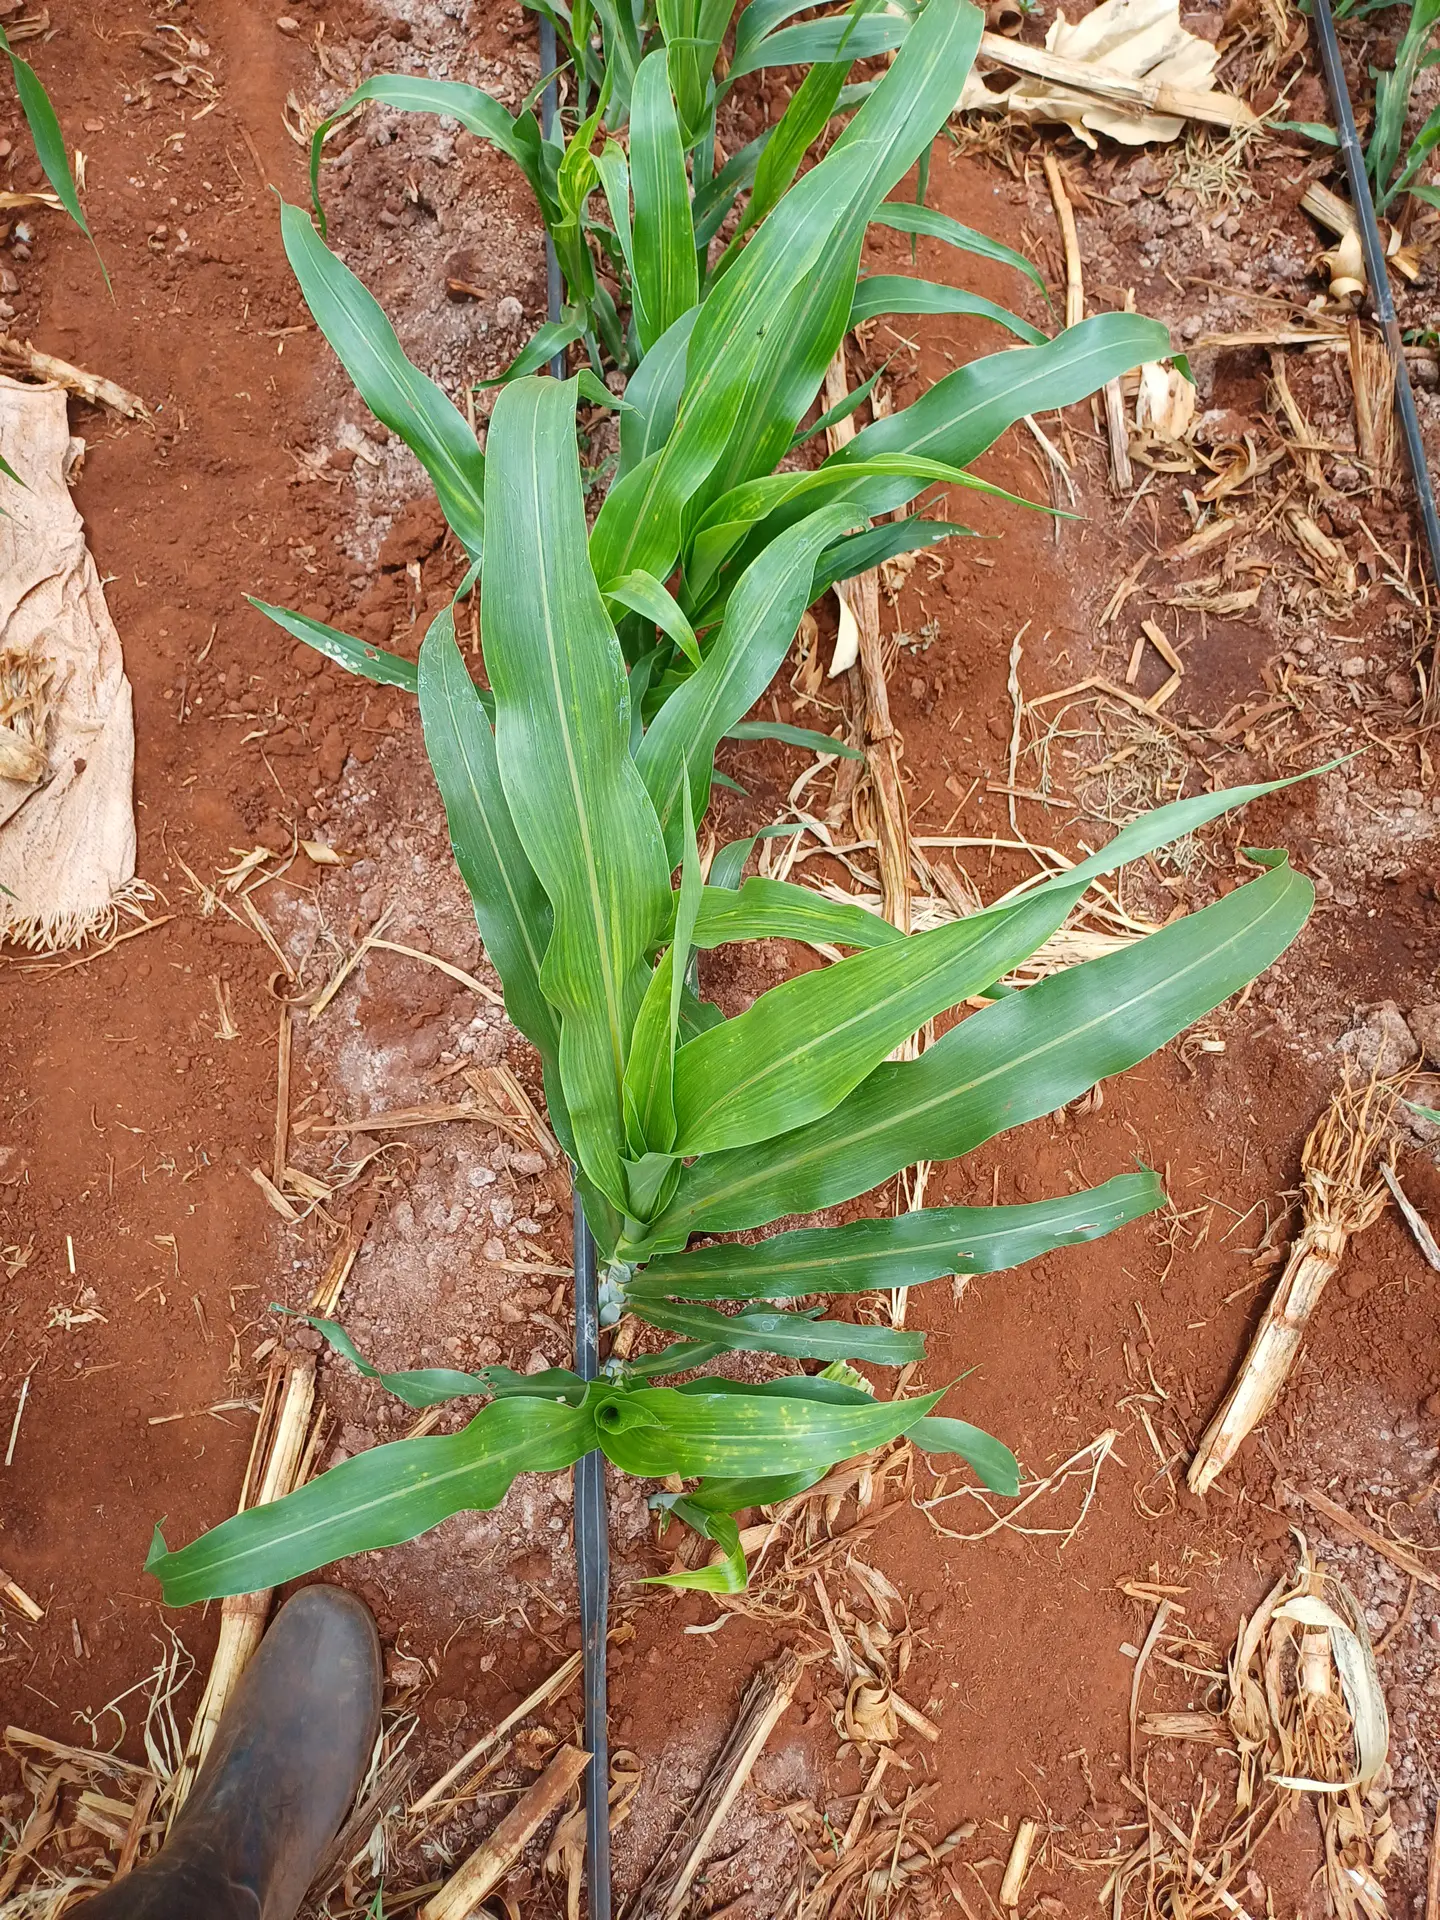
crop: sorghum
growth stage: vegetative
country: Kenya
